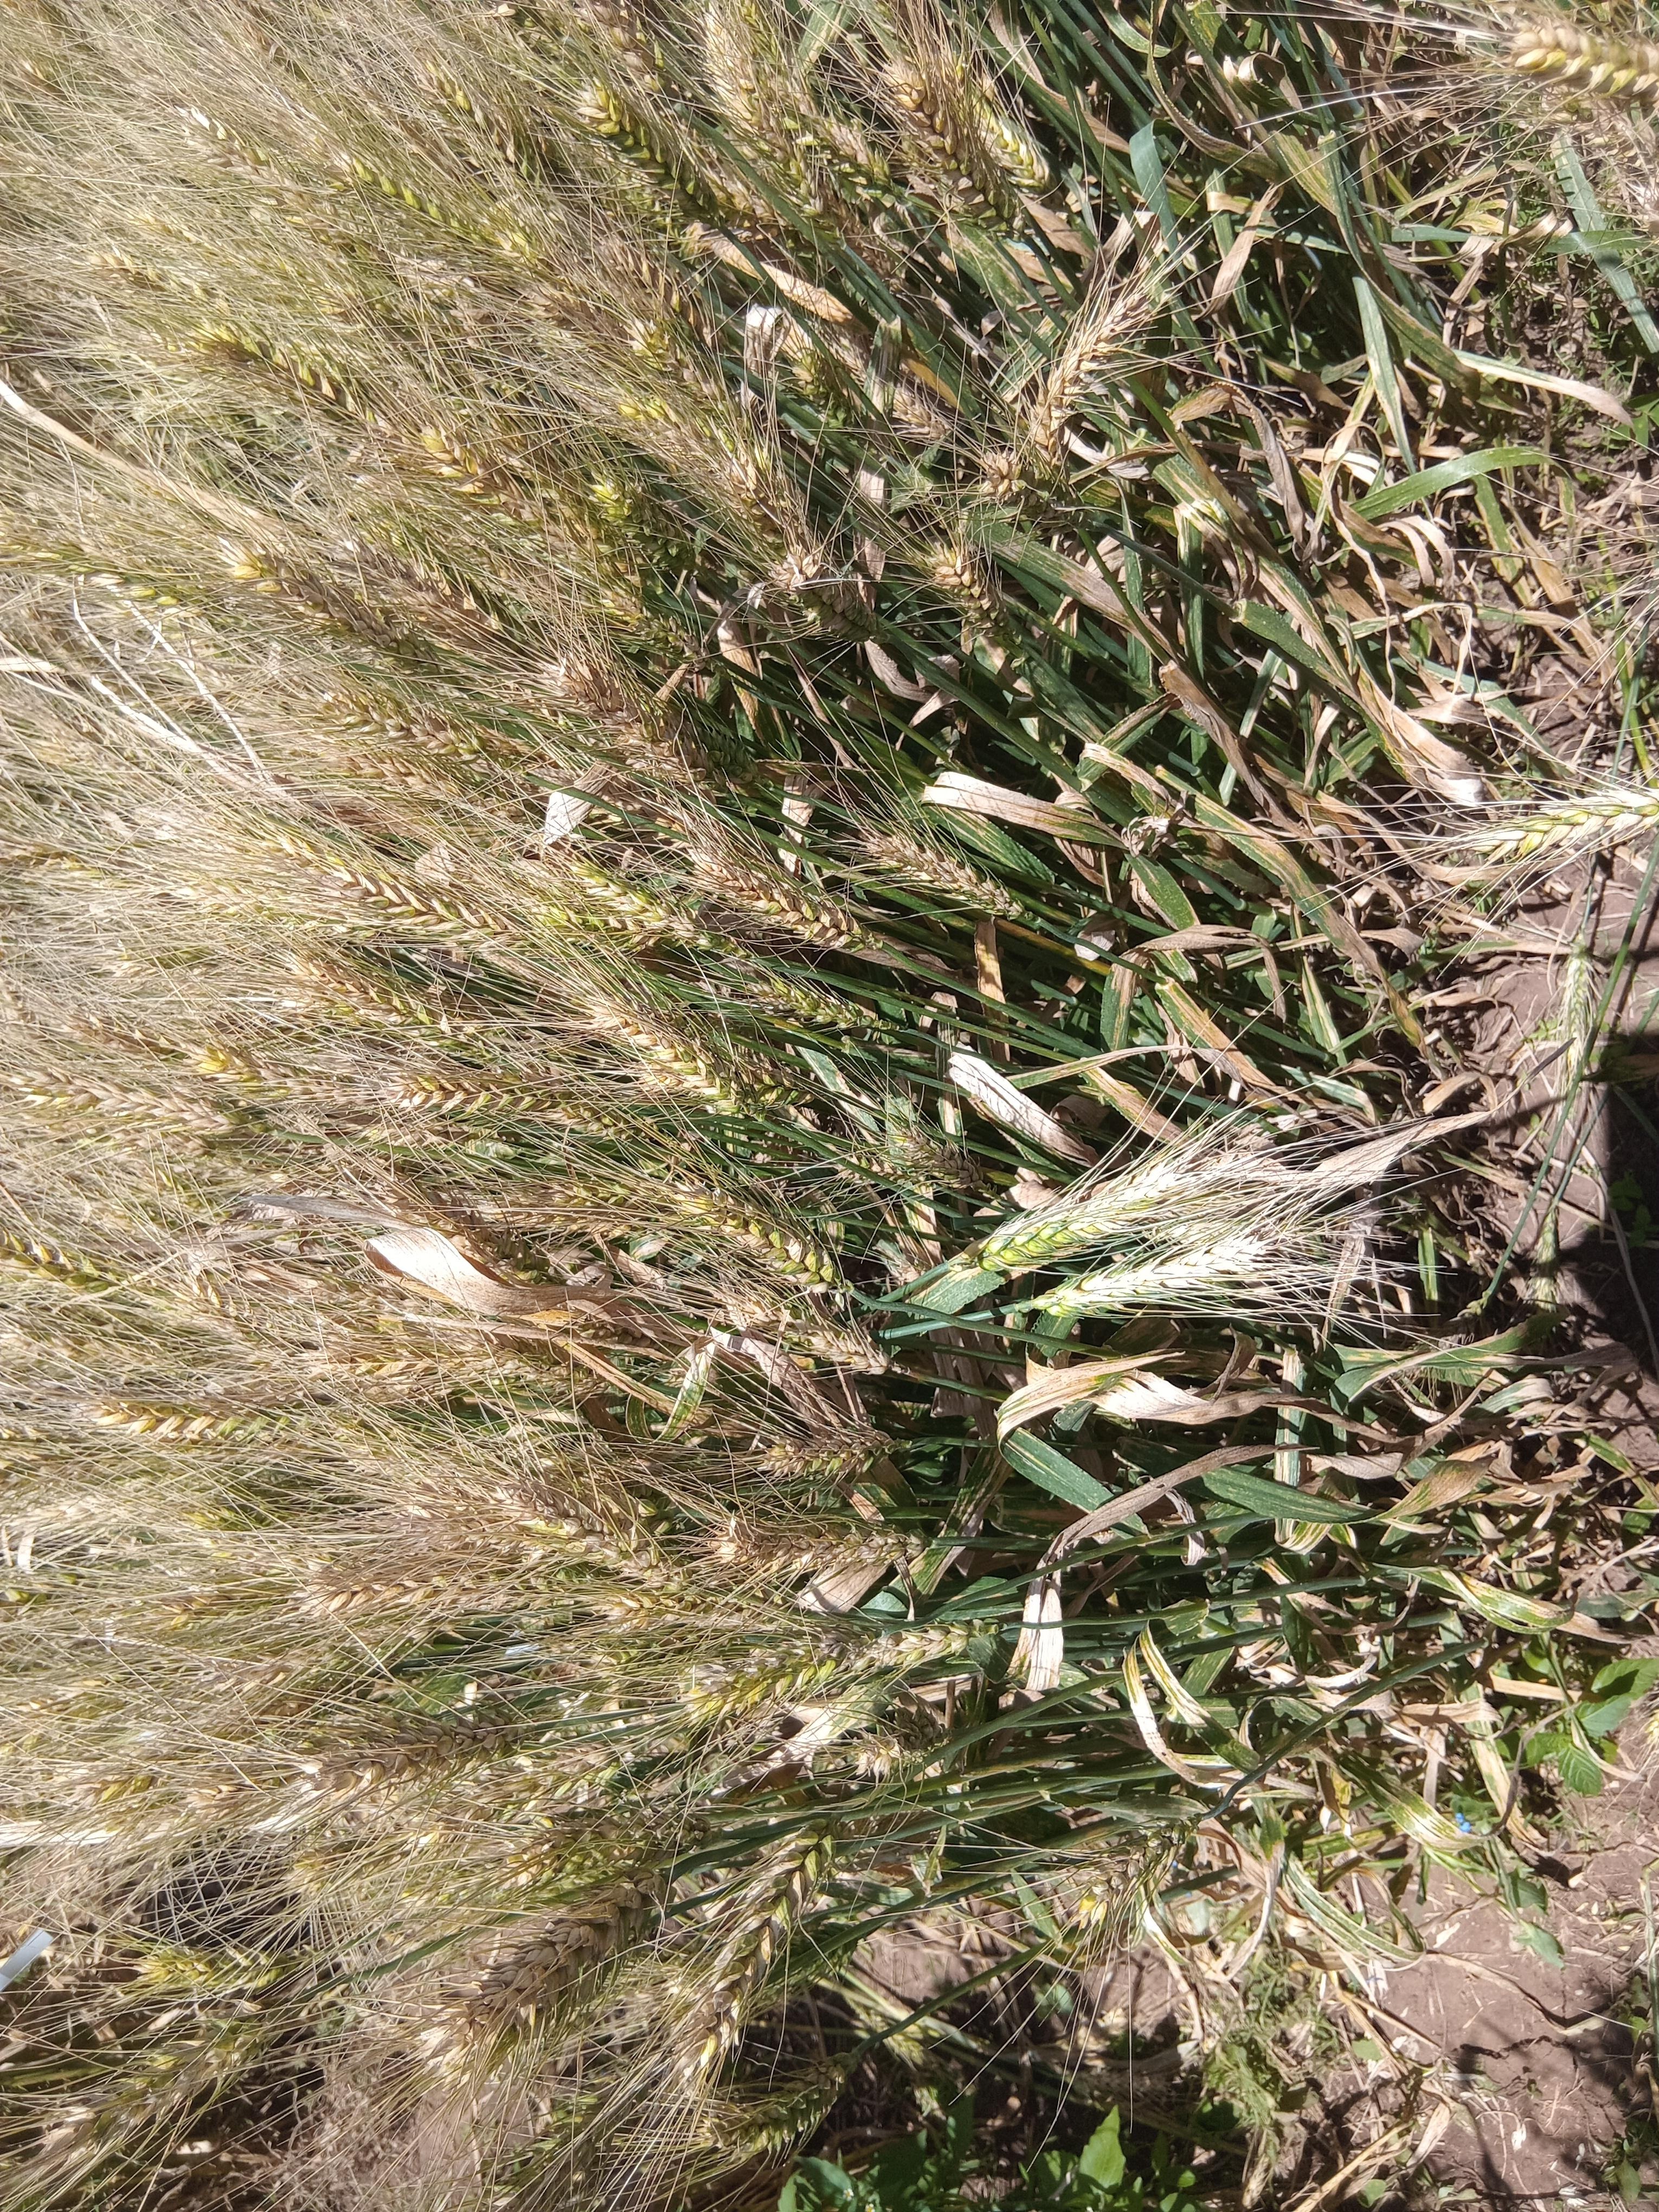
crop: wheat
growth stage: maturity
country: Kenya
